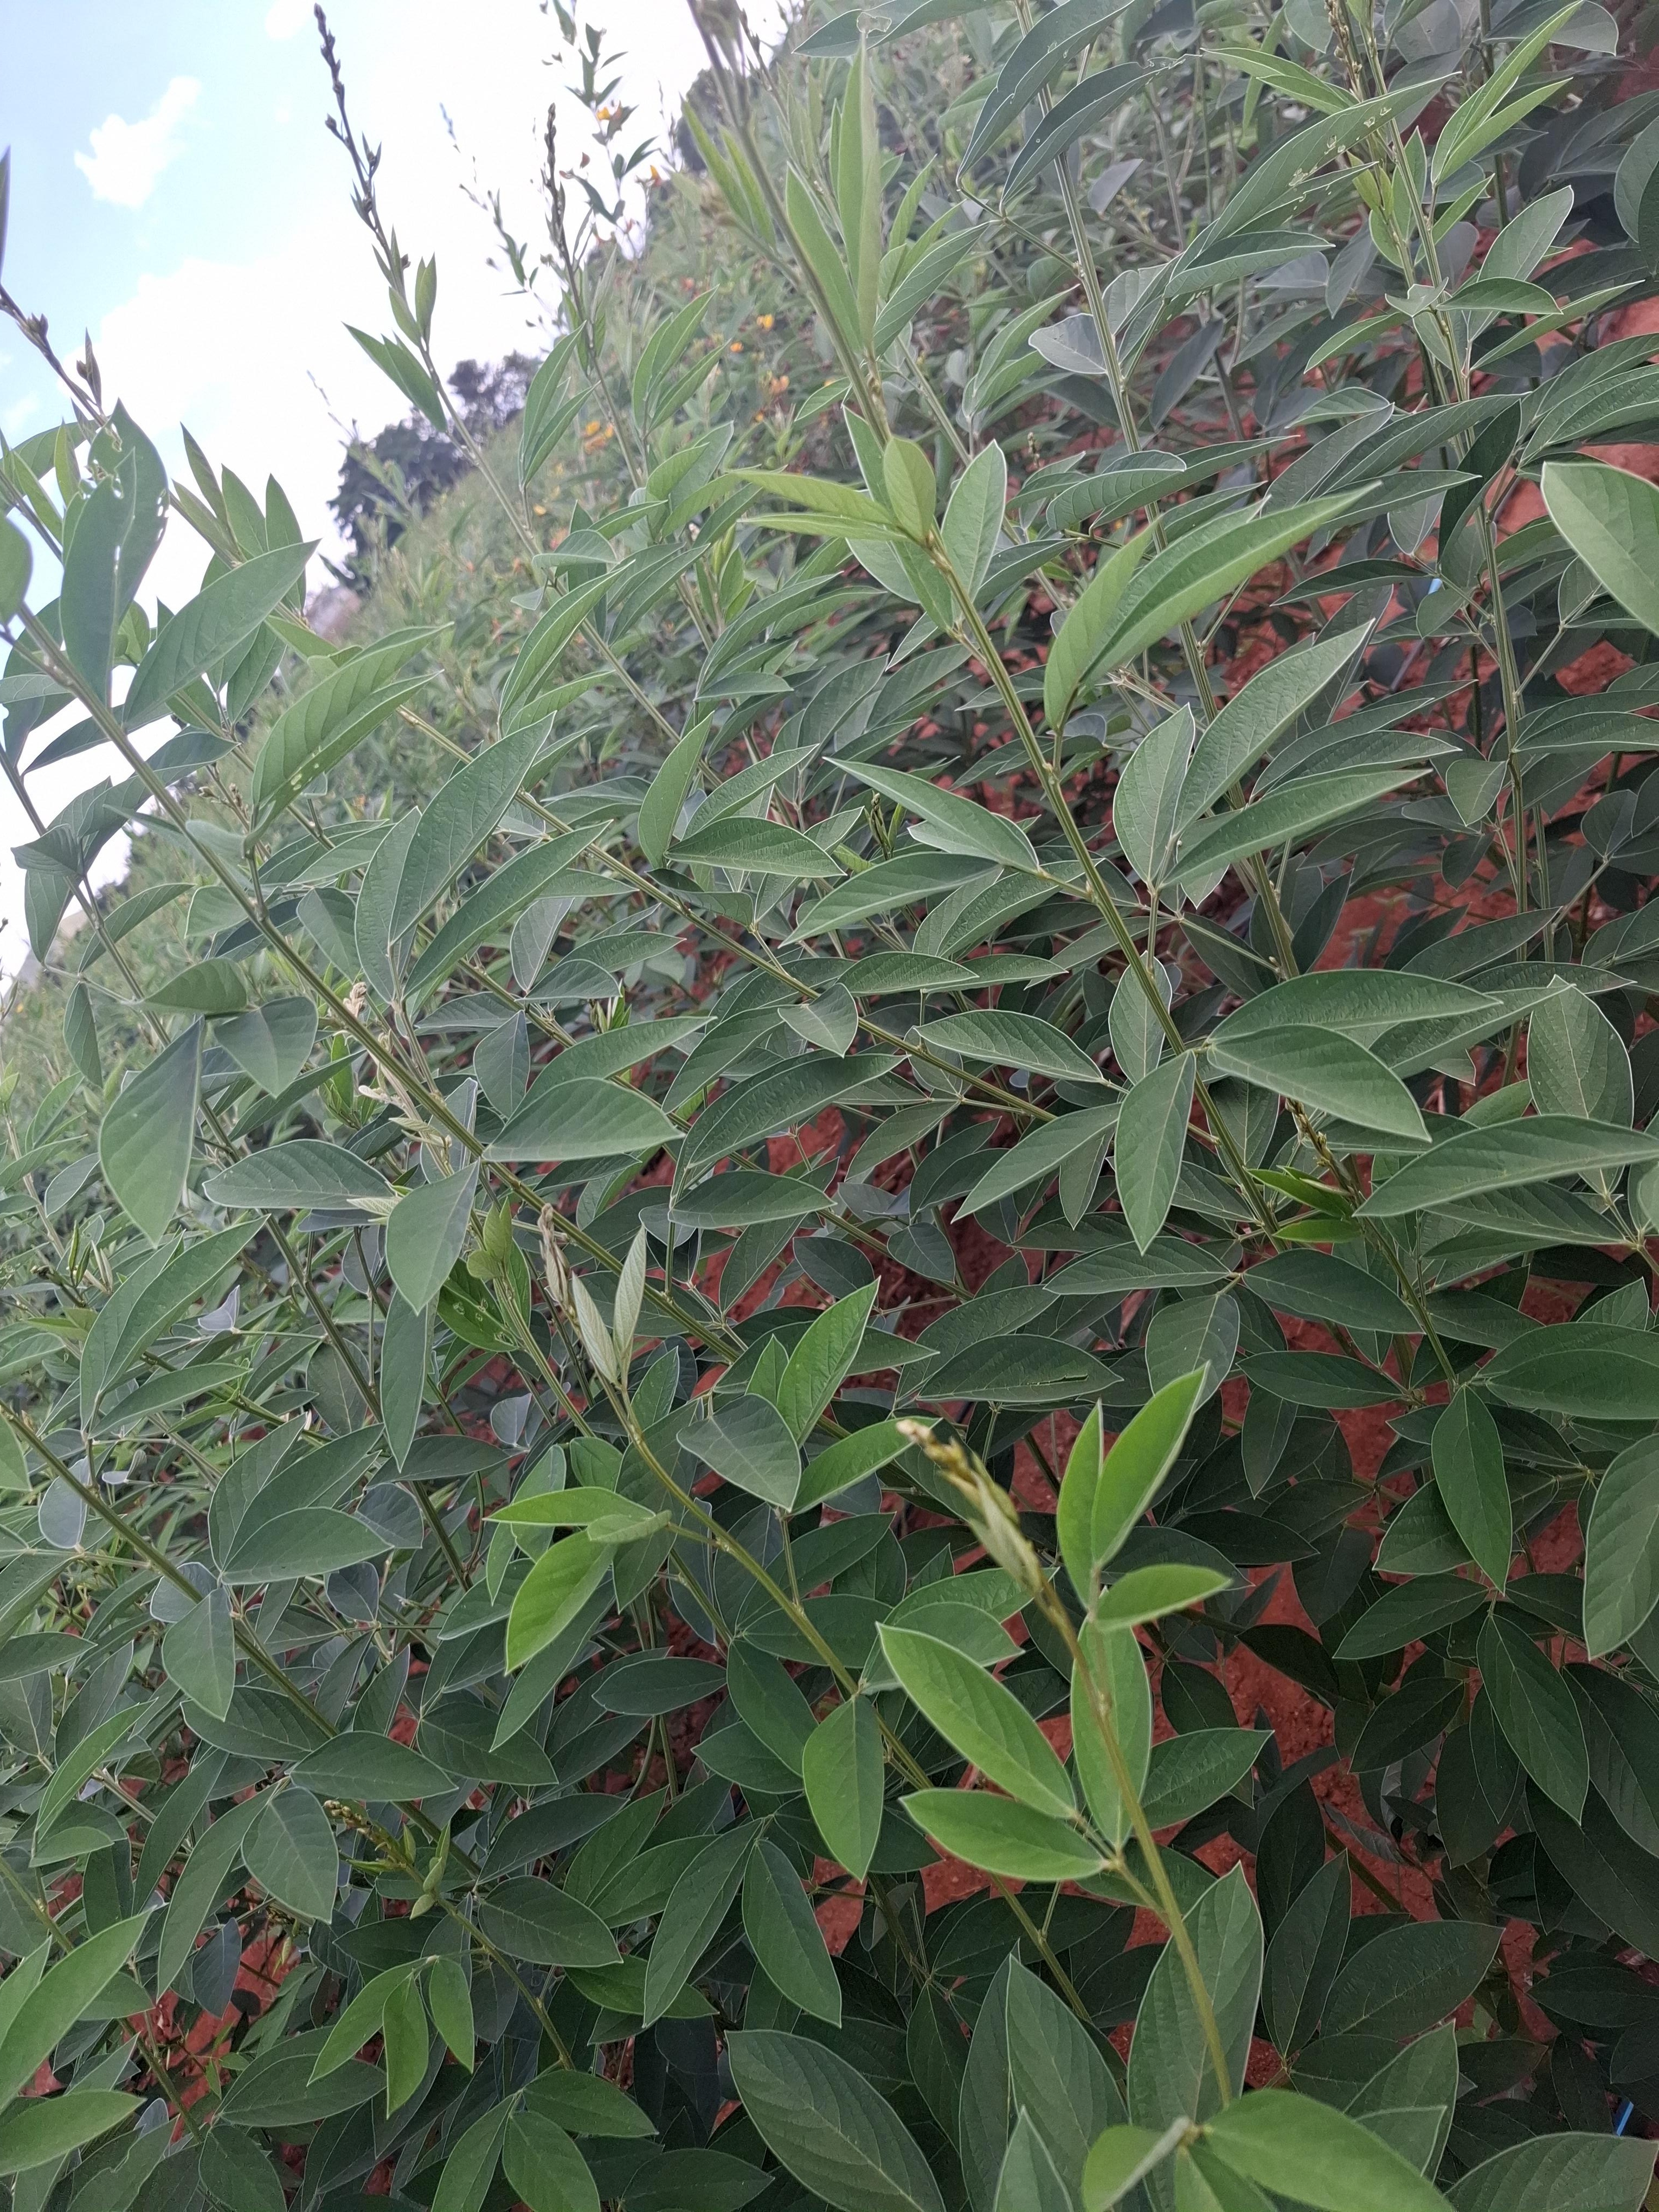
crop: pigeonpea
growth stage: vegetative
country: Kenya
